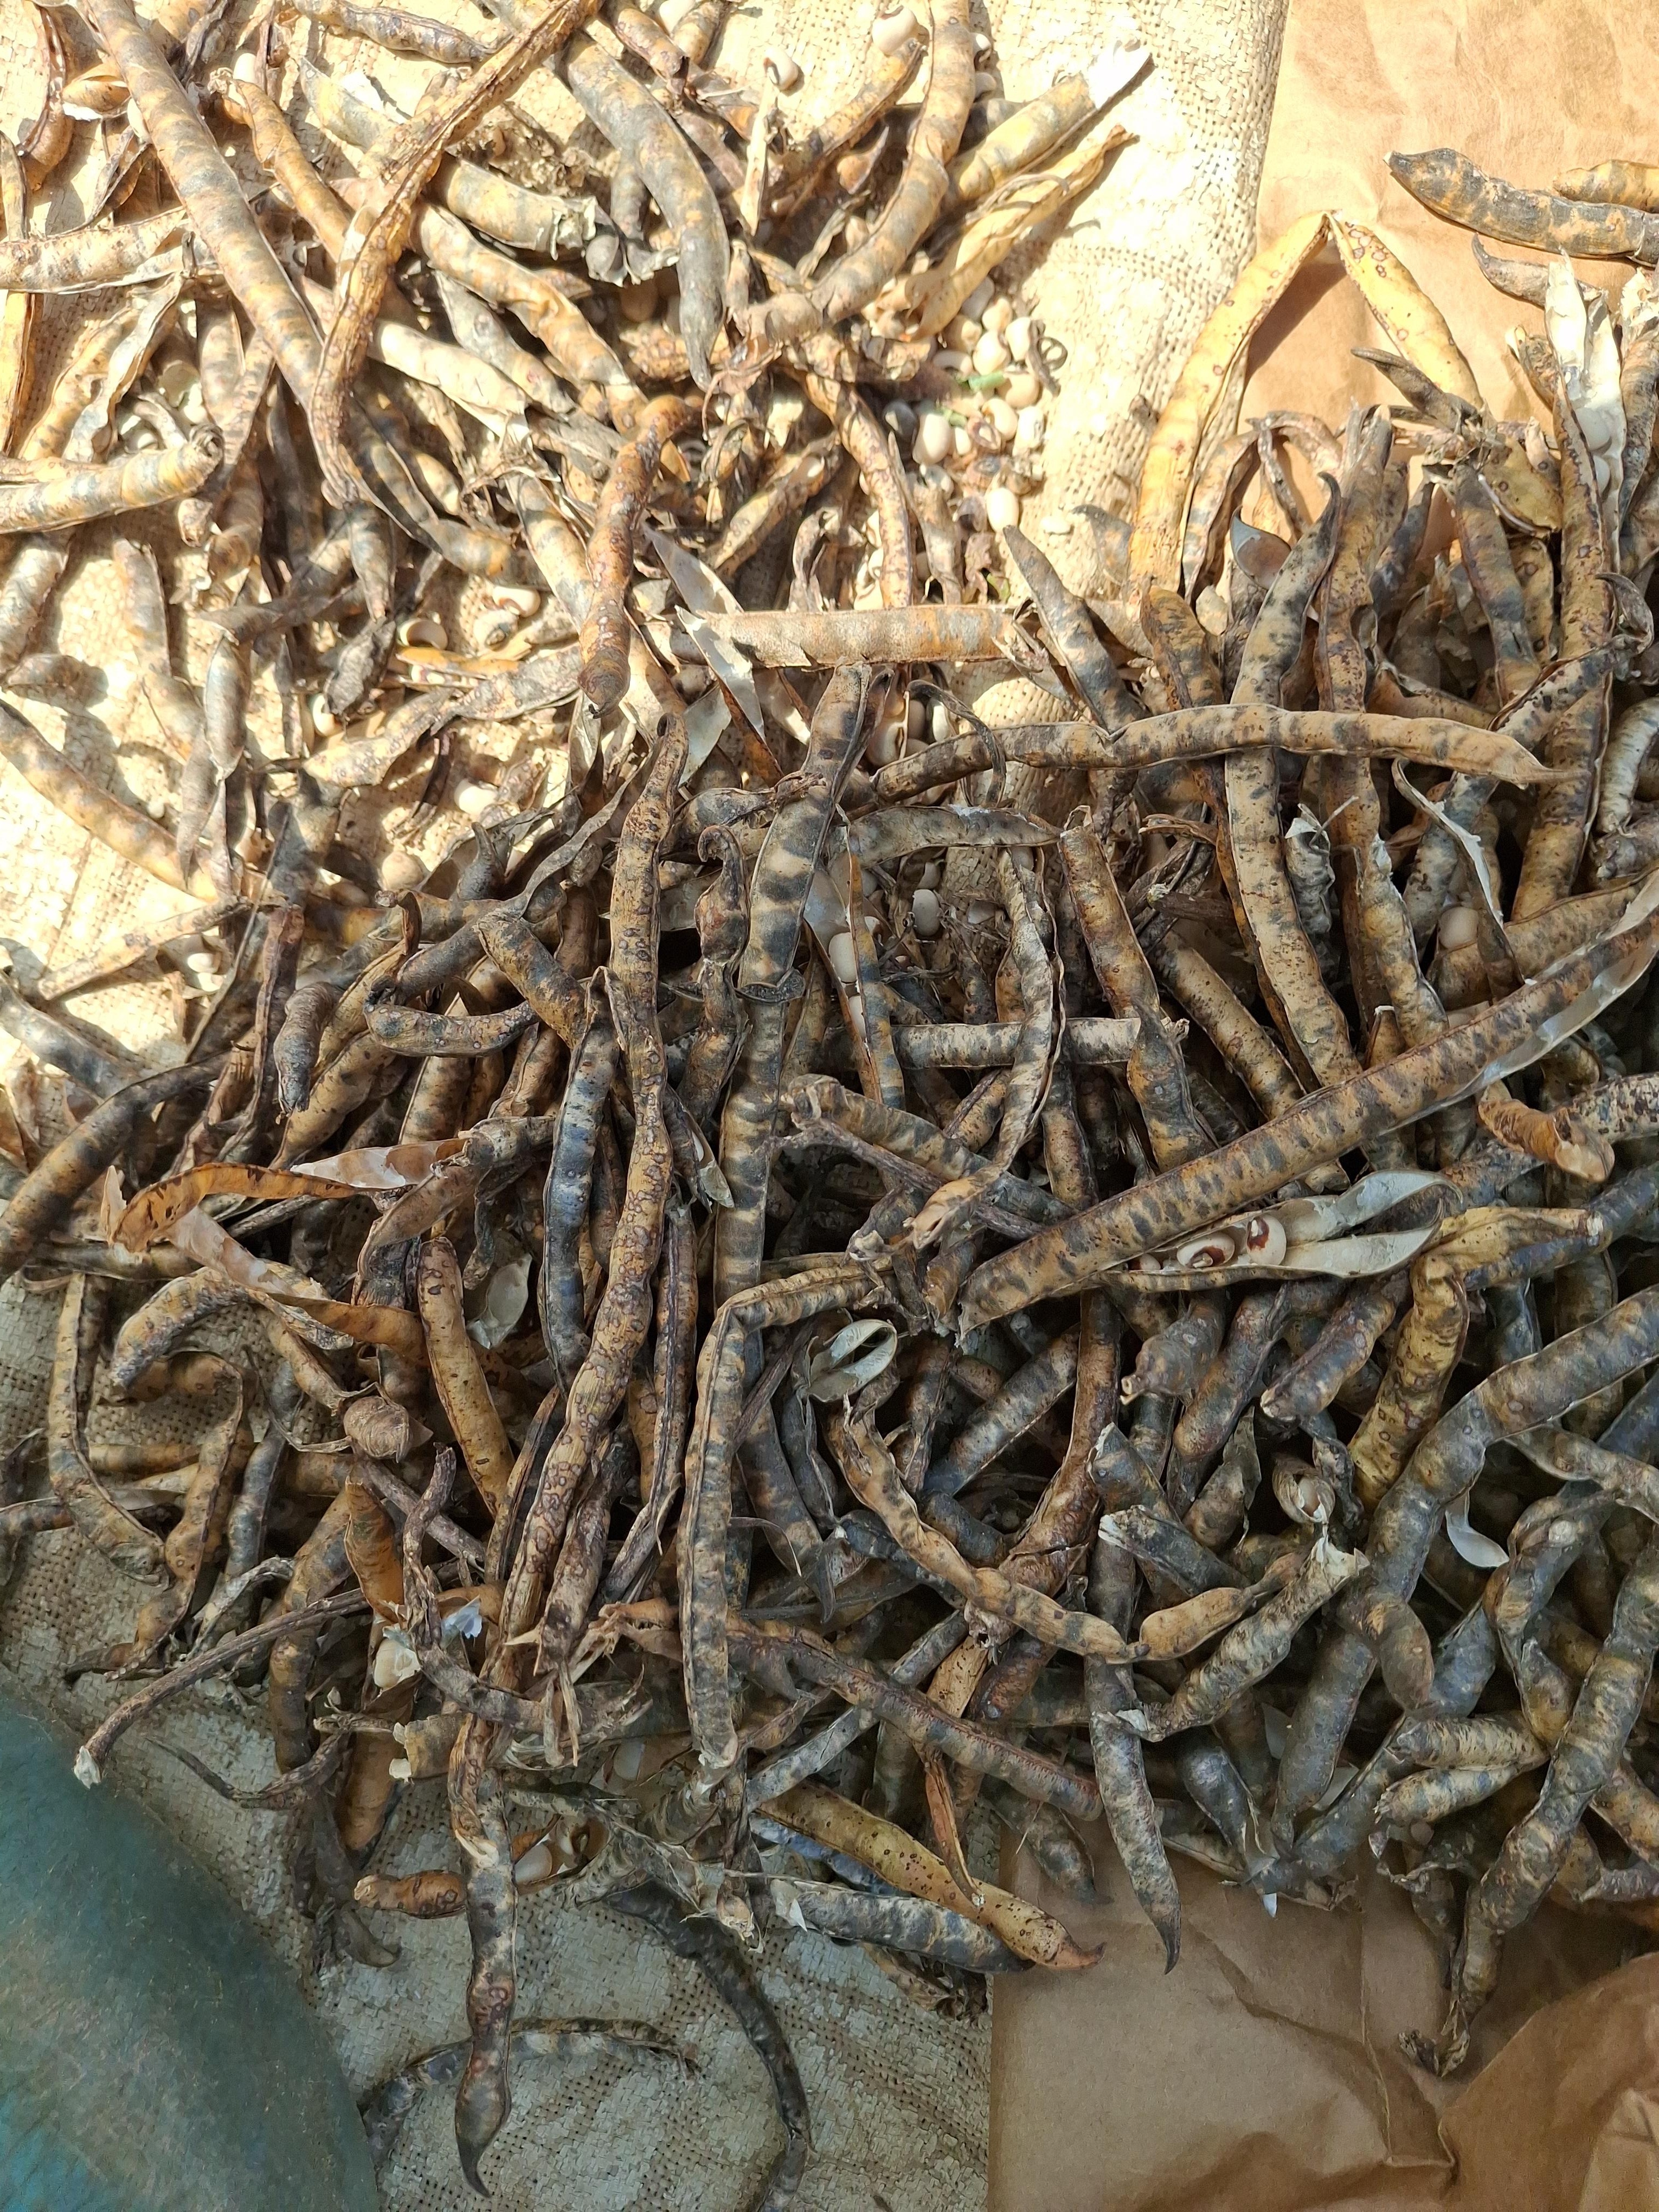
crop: cowpea
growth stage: harvest
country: Nigeria
